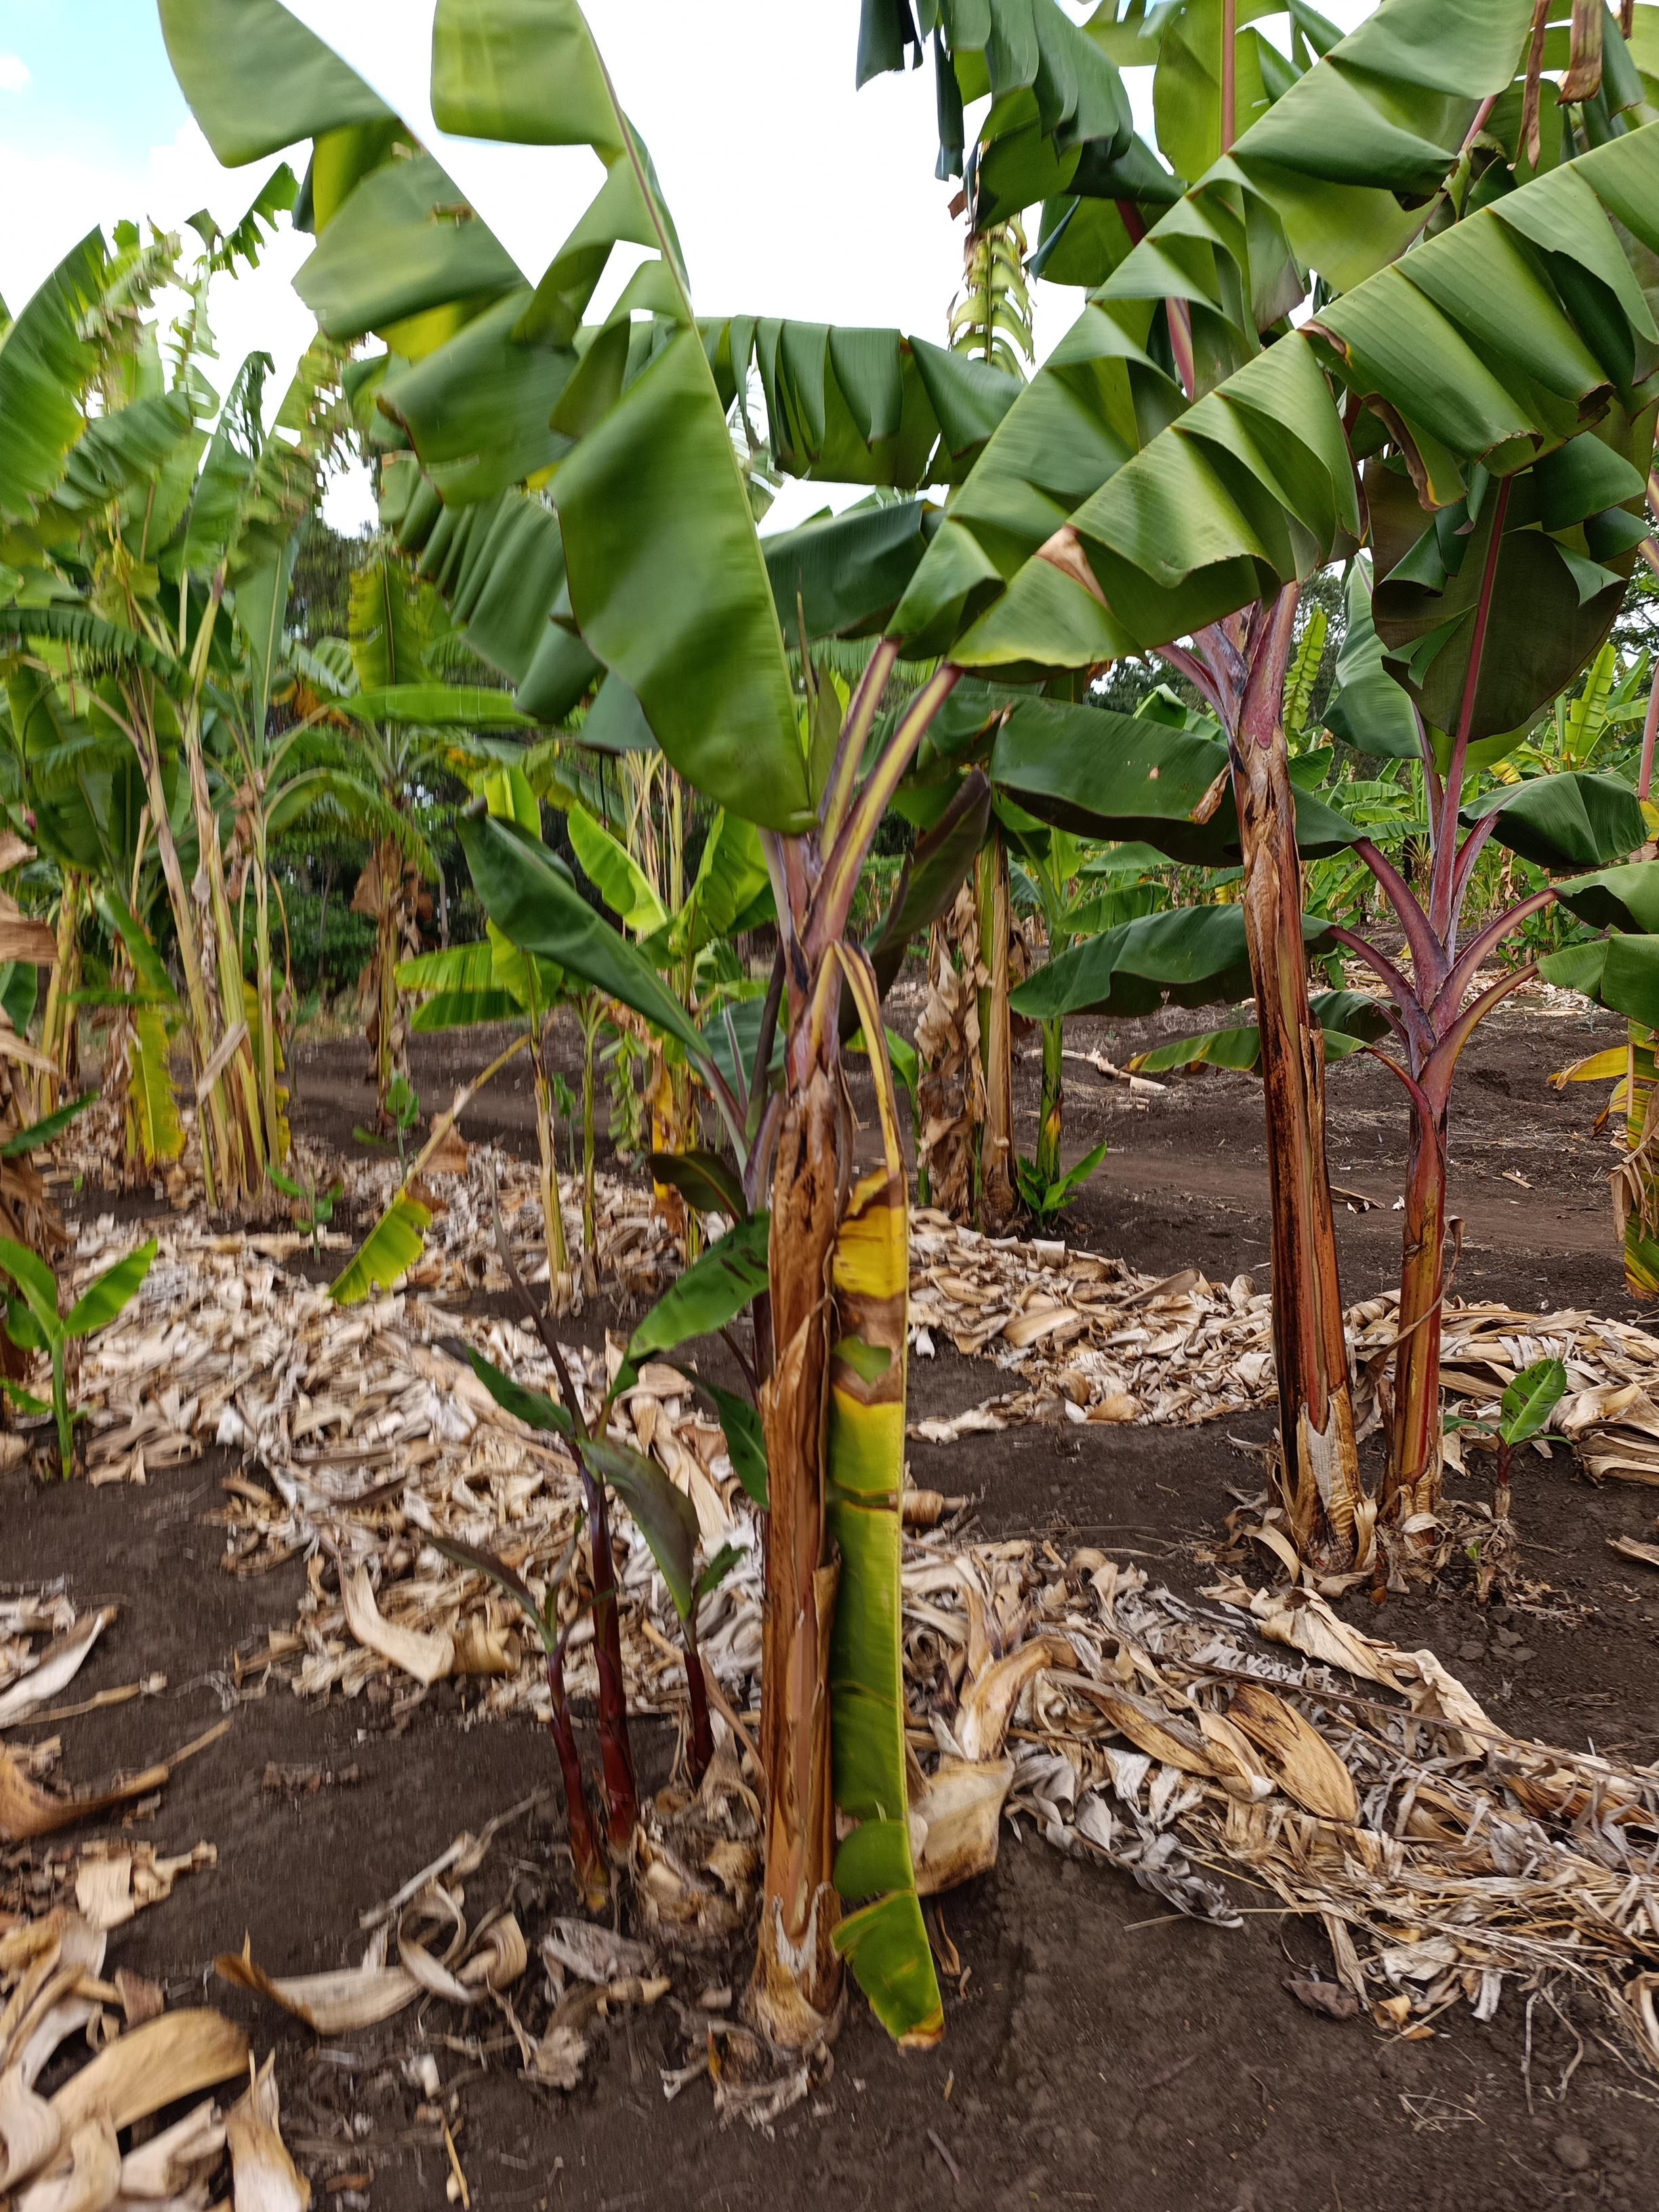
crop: banana
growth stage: vegetative
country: Tanzania
